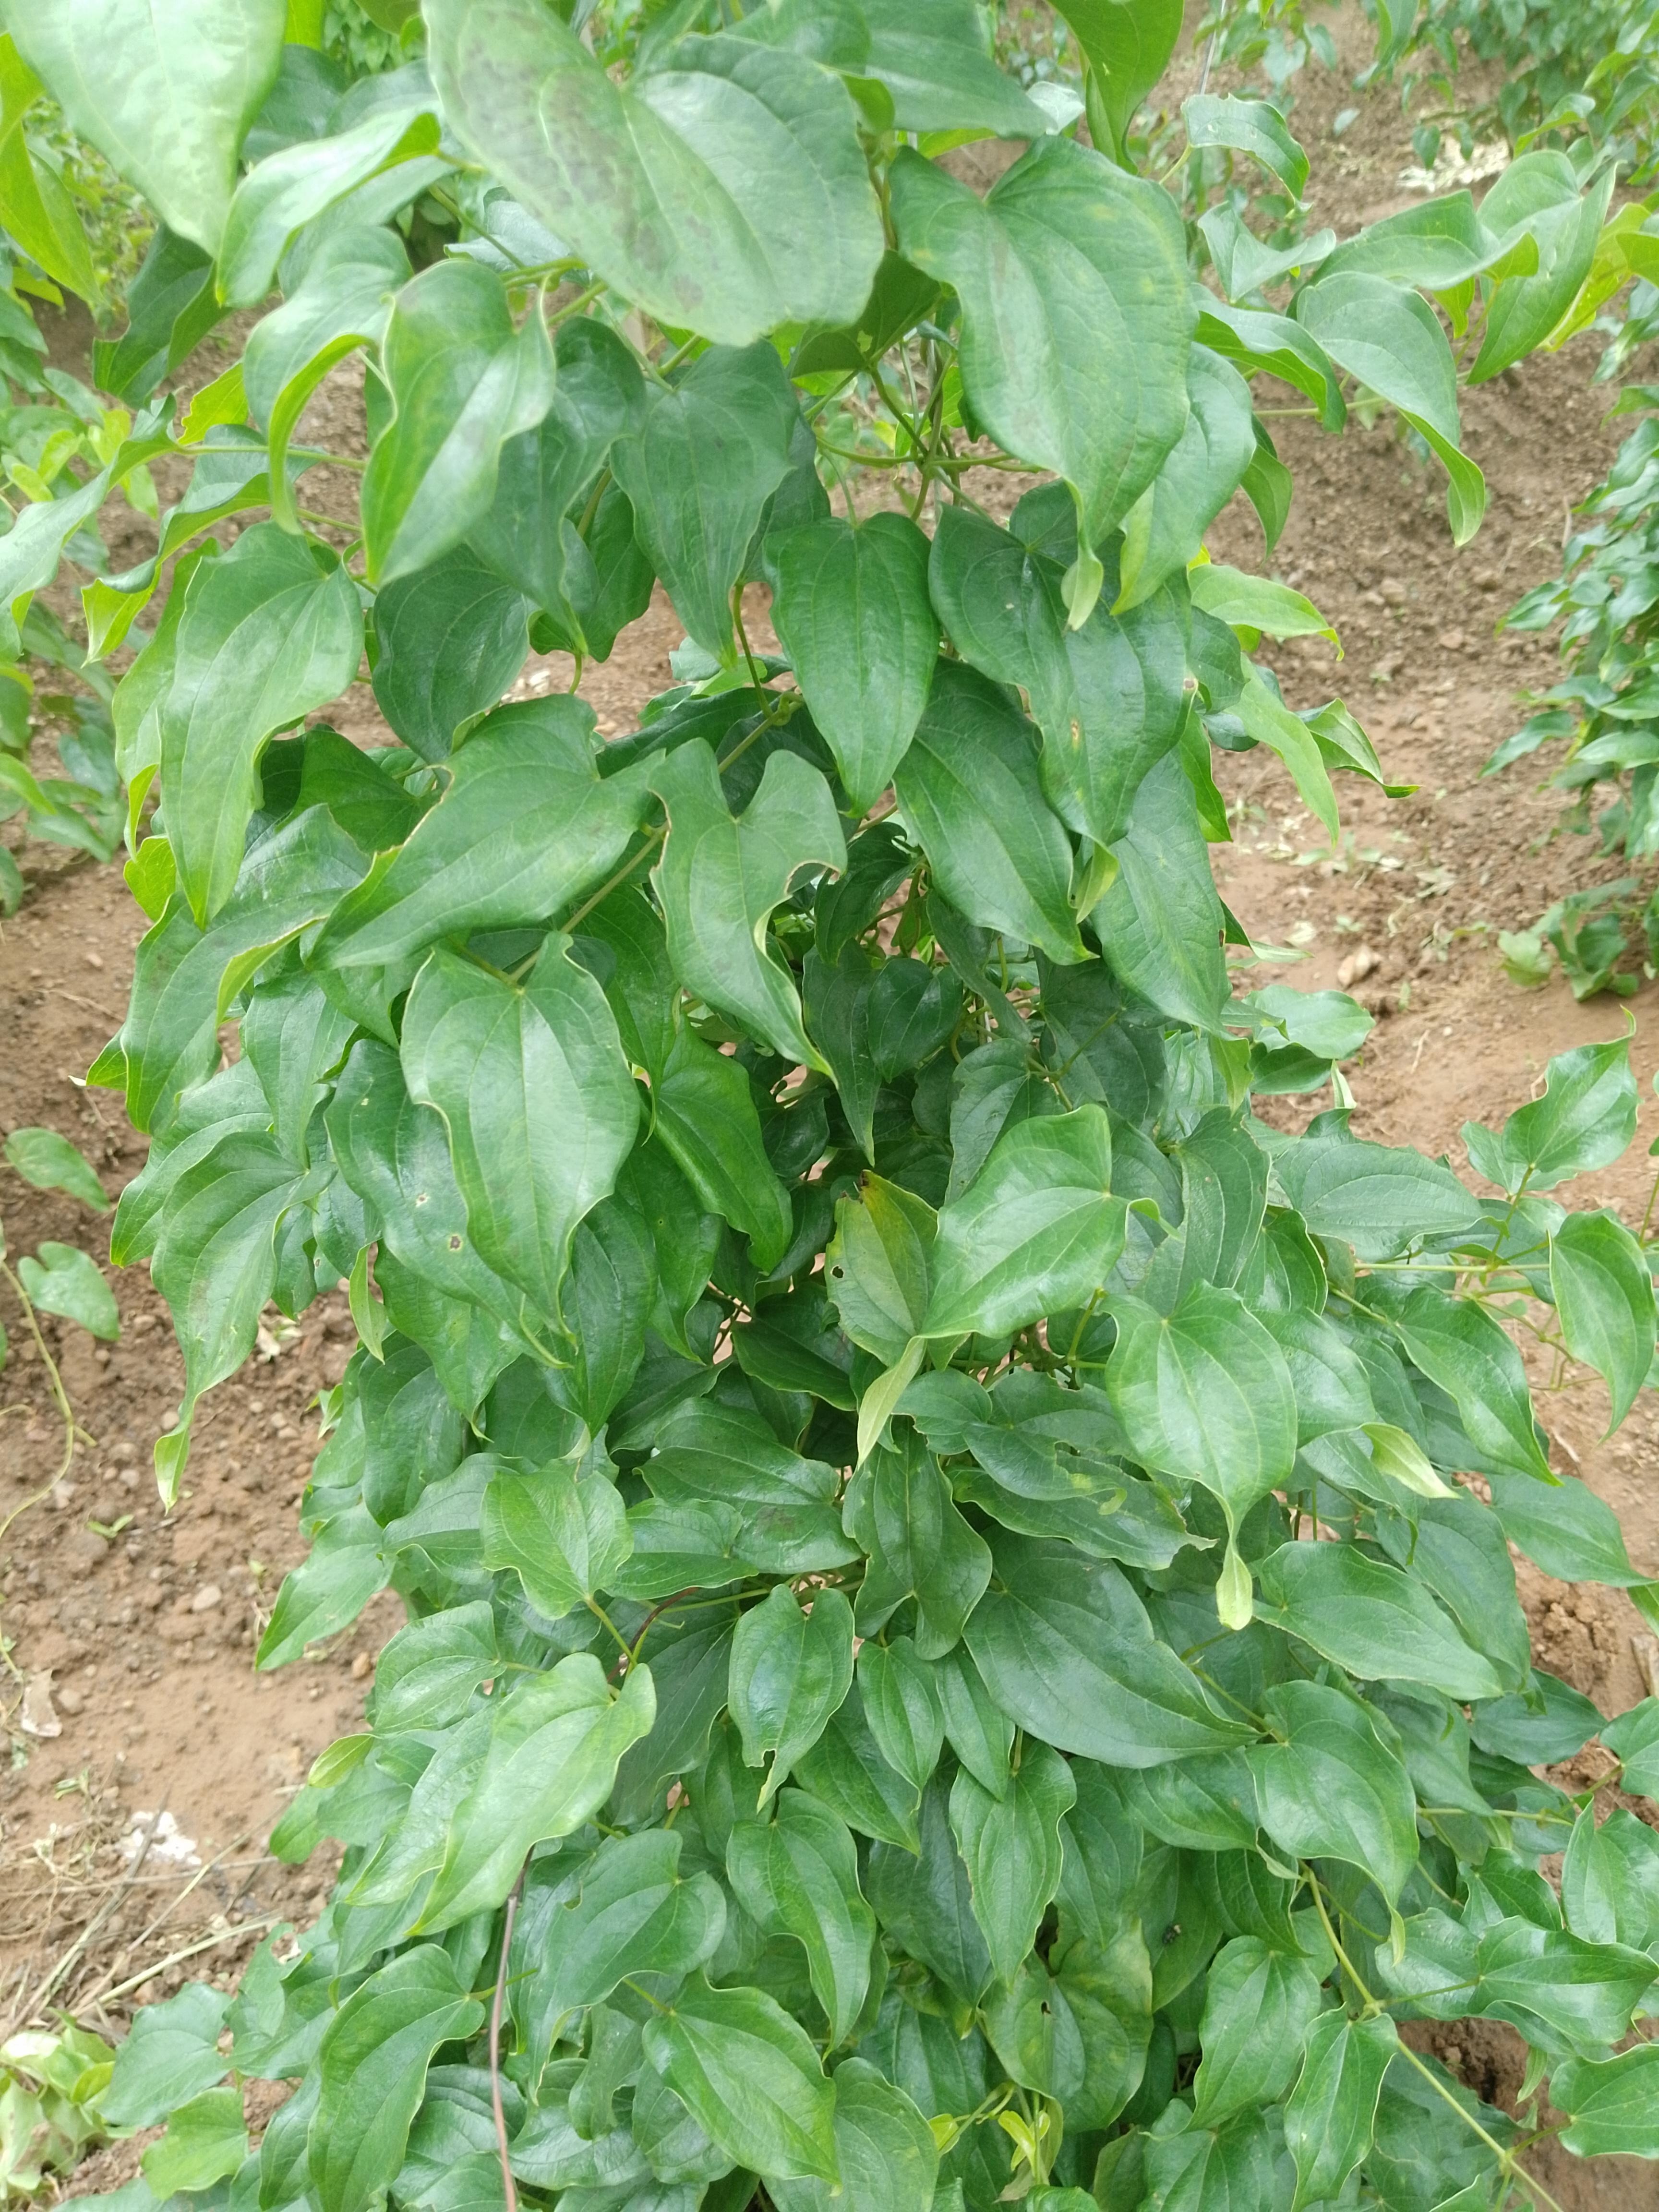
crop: yam
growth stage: vegetative
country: Nigeria
